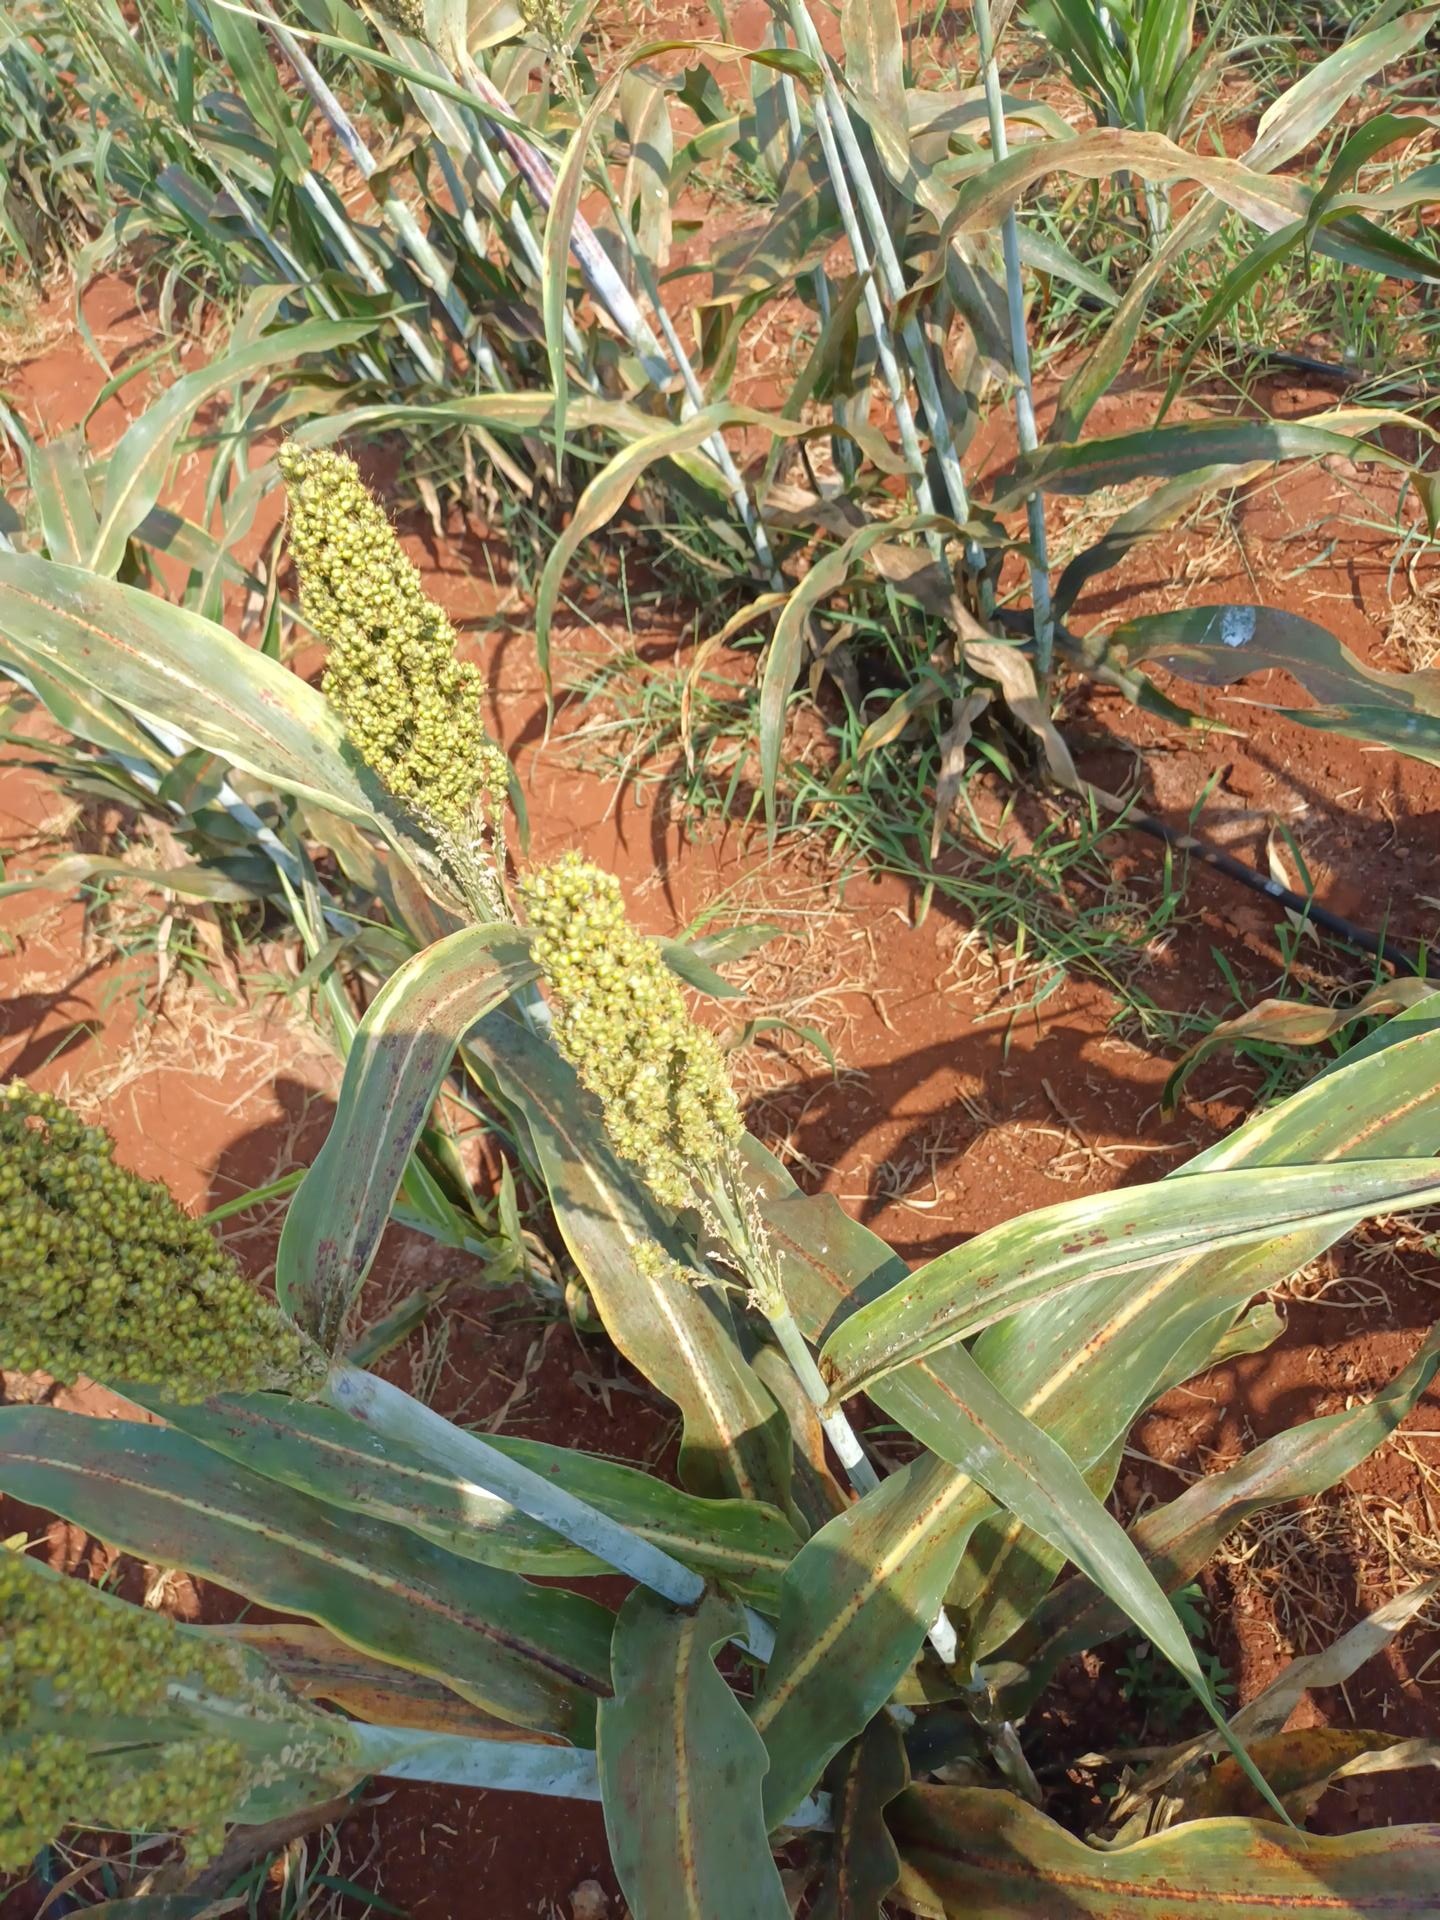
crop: sorghum
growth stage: filling grain
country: Kenya
